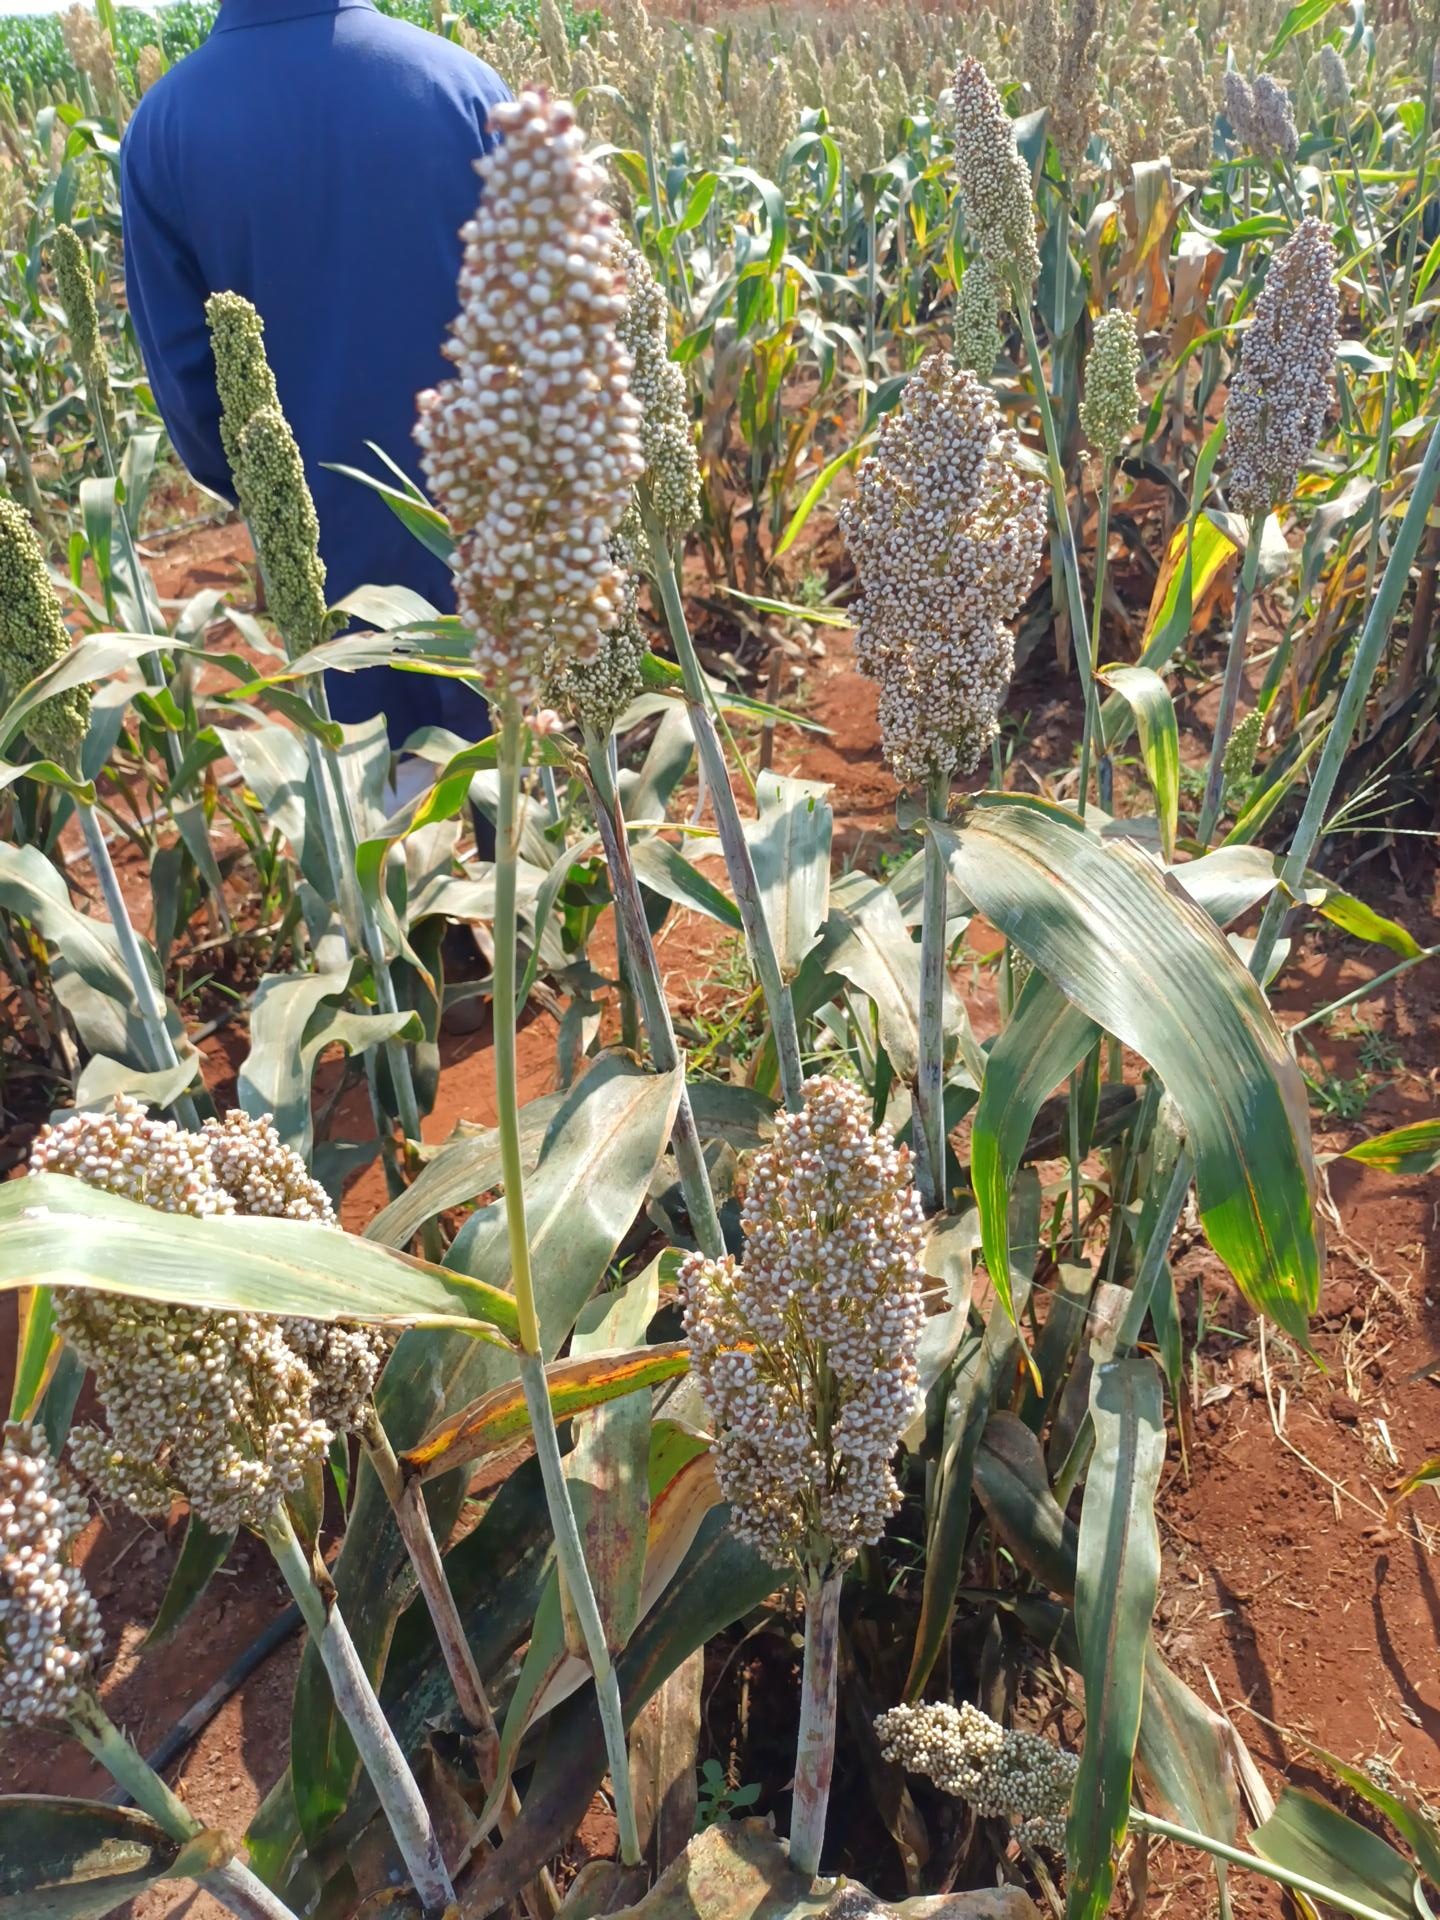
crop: sorghum
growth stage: maturity
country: Kenya
